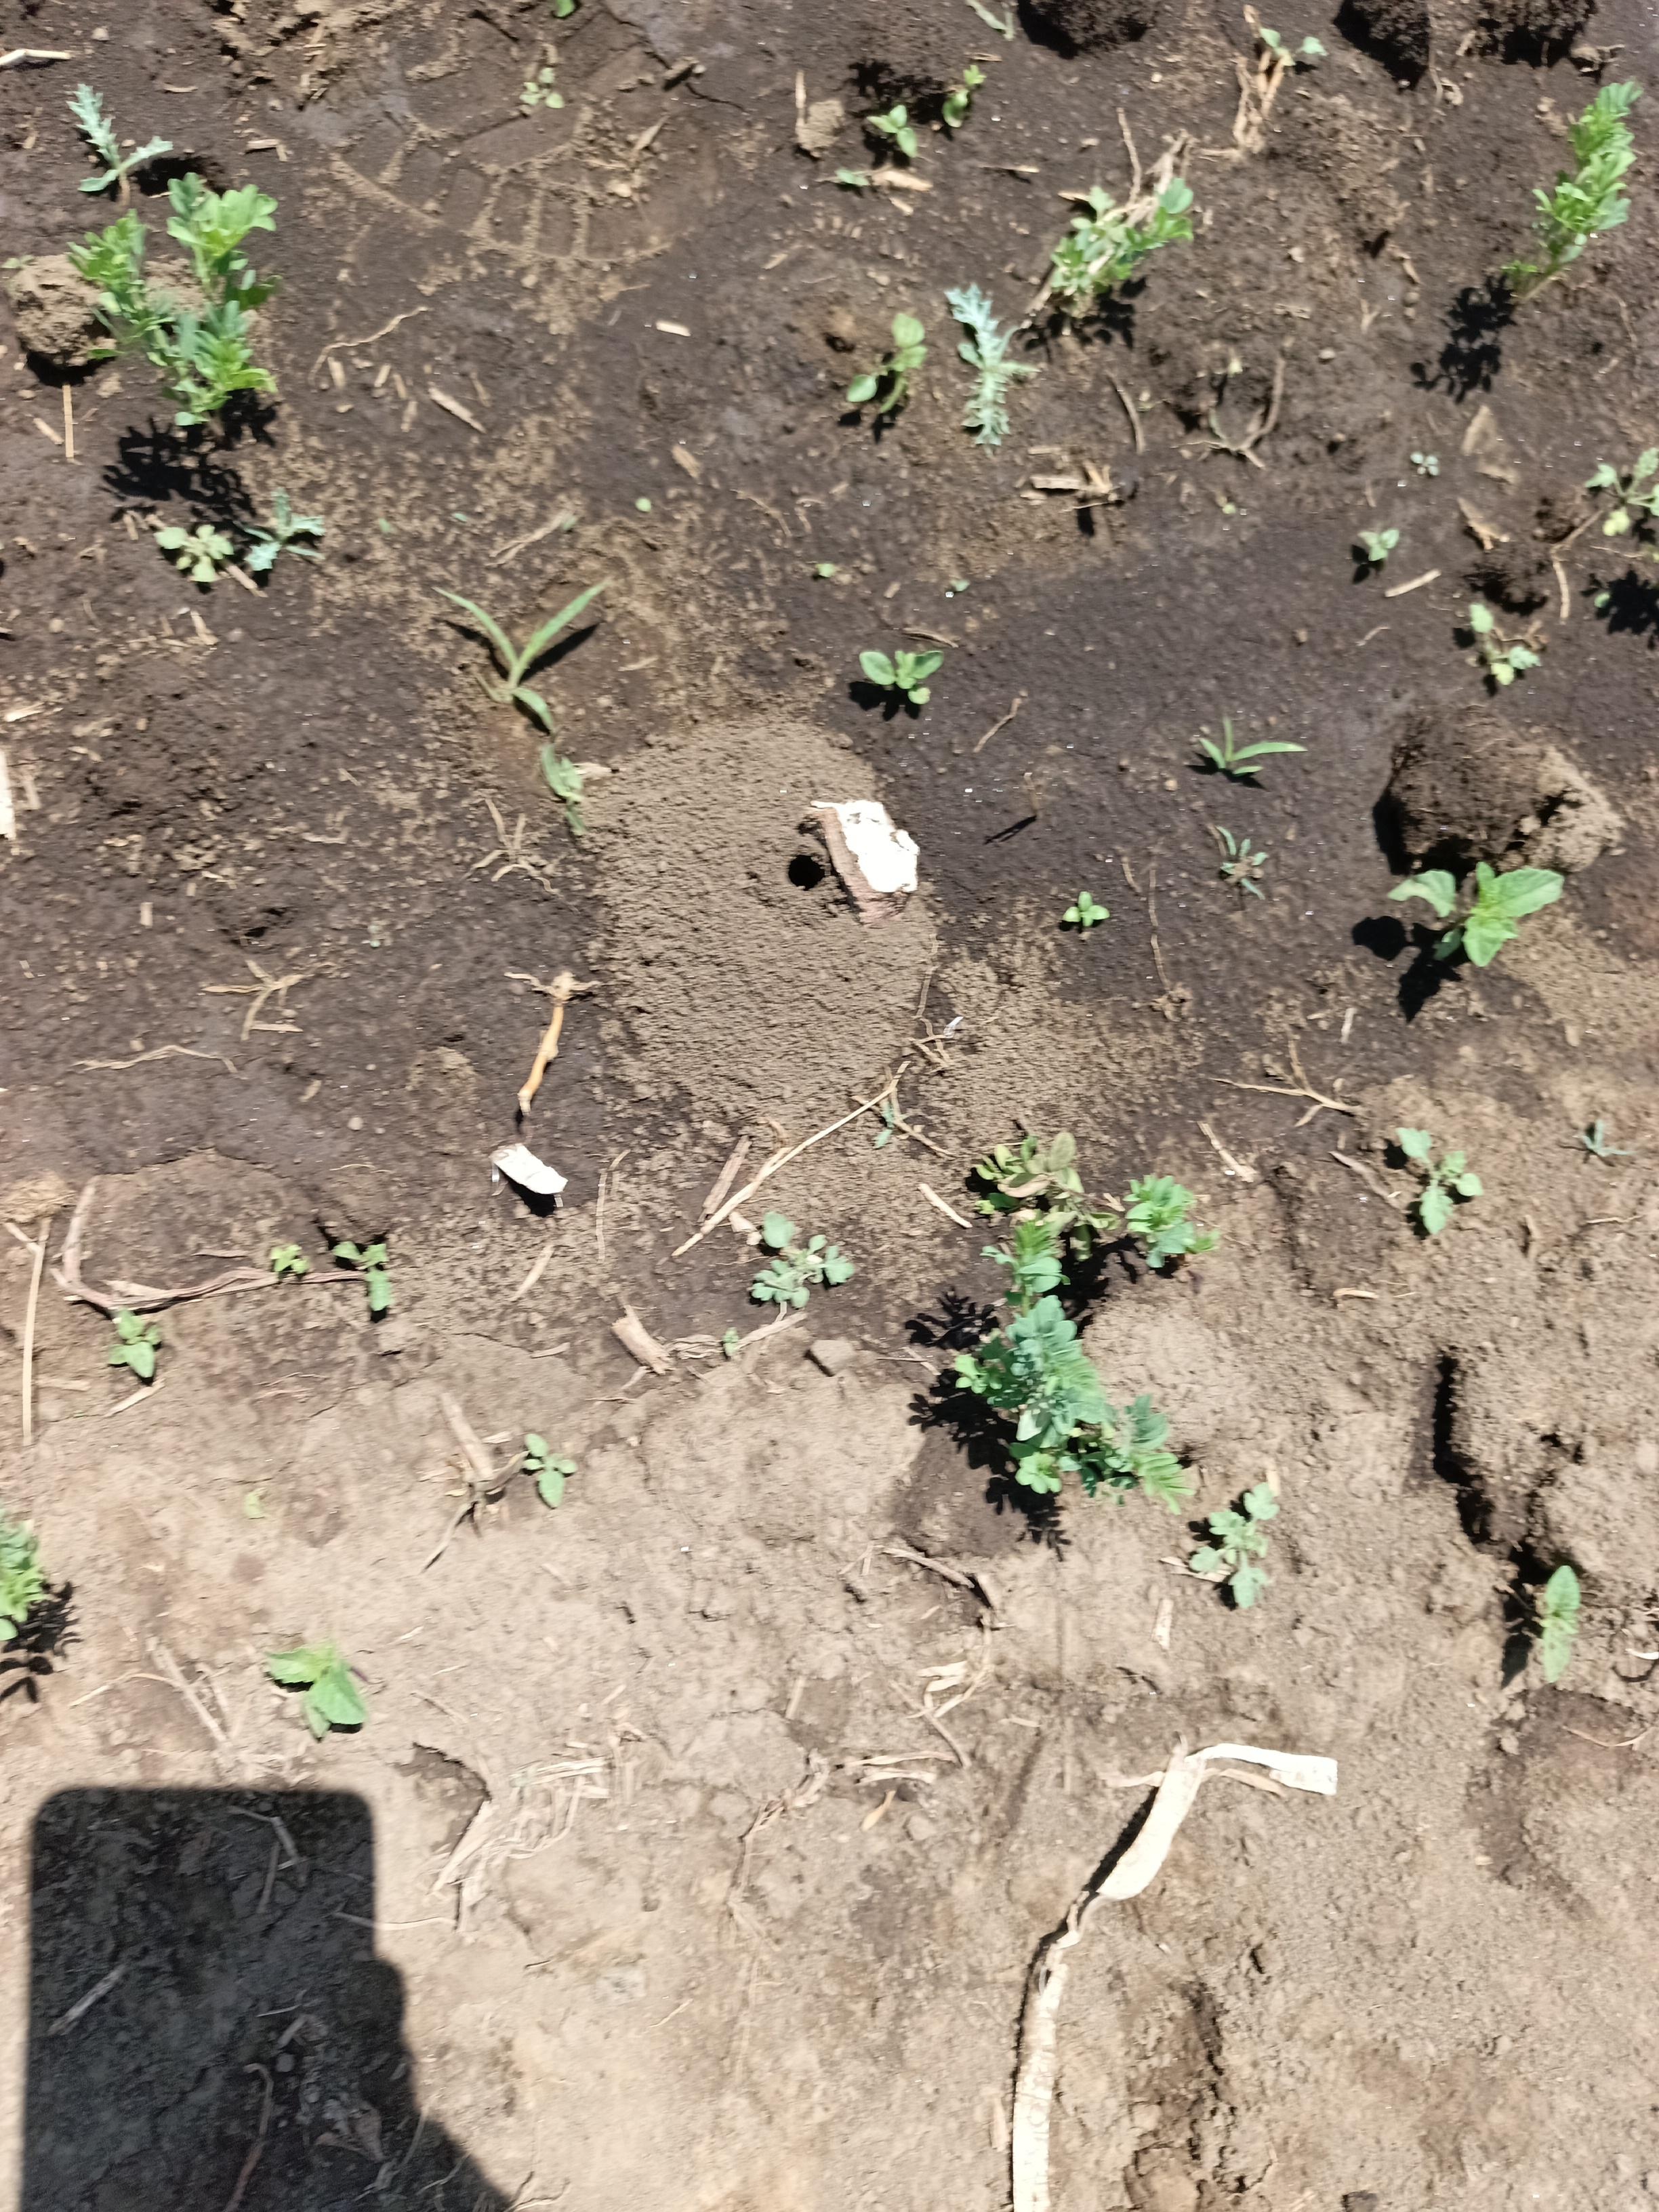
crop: lentil
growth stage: vegetative
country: Tanzania
